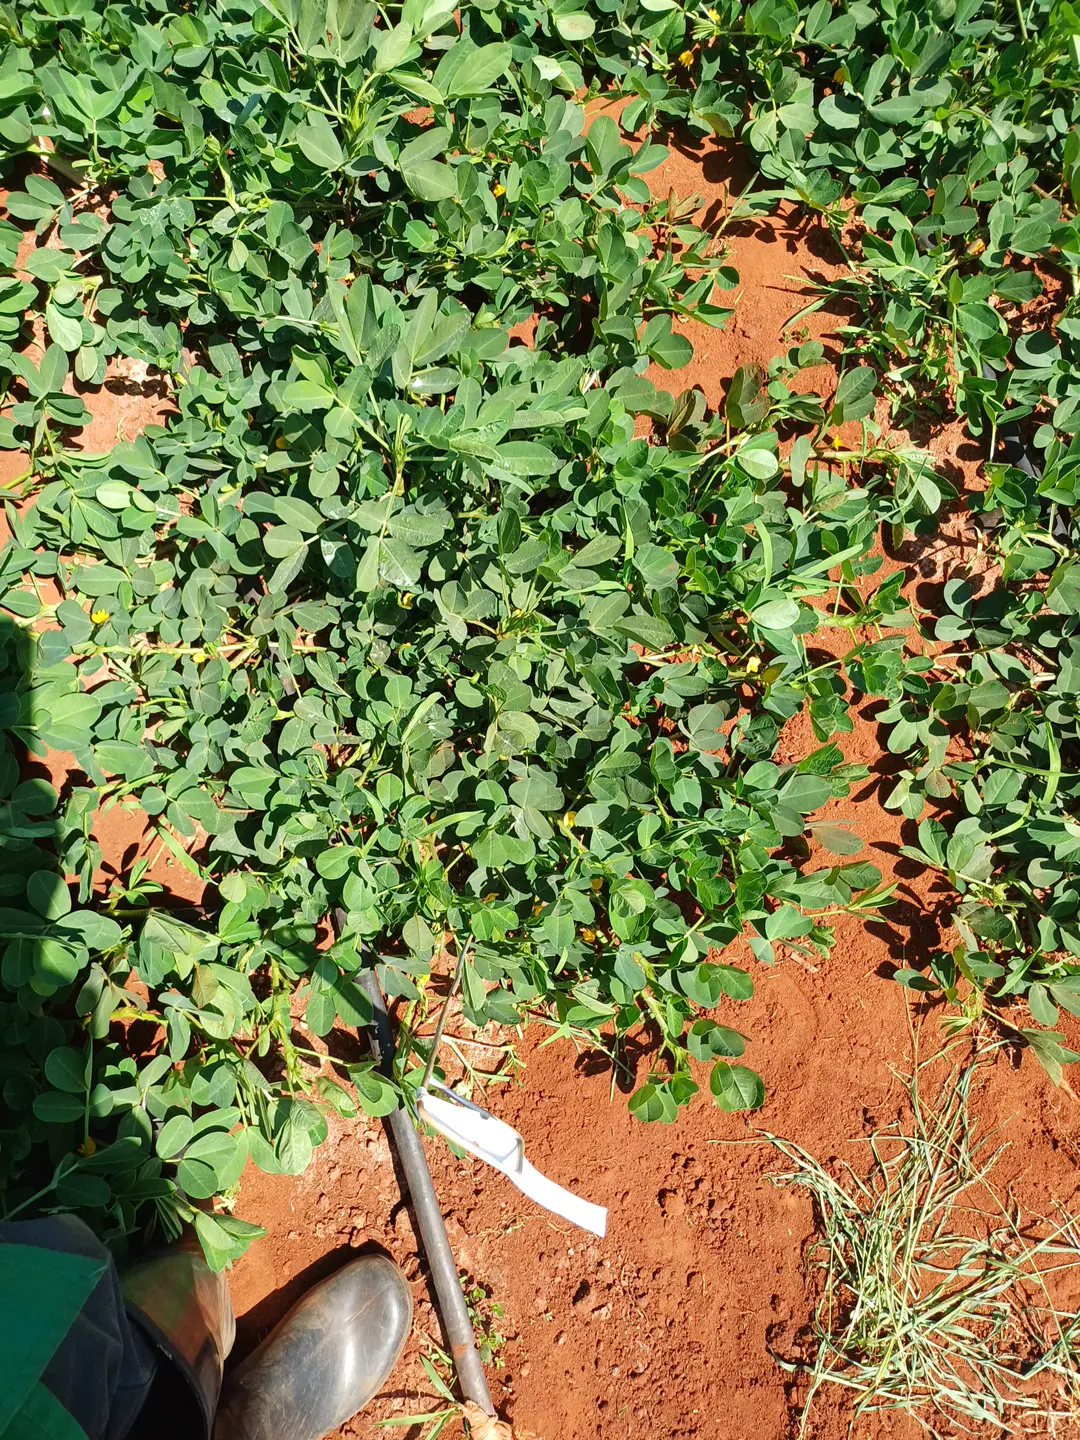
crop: groundnut
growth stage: flowering
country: Kenya
